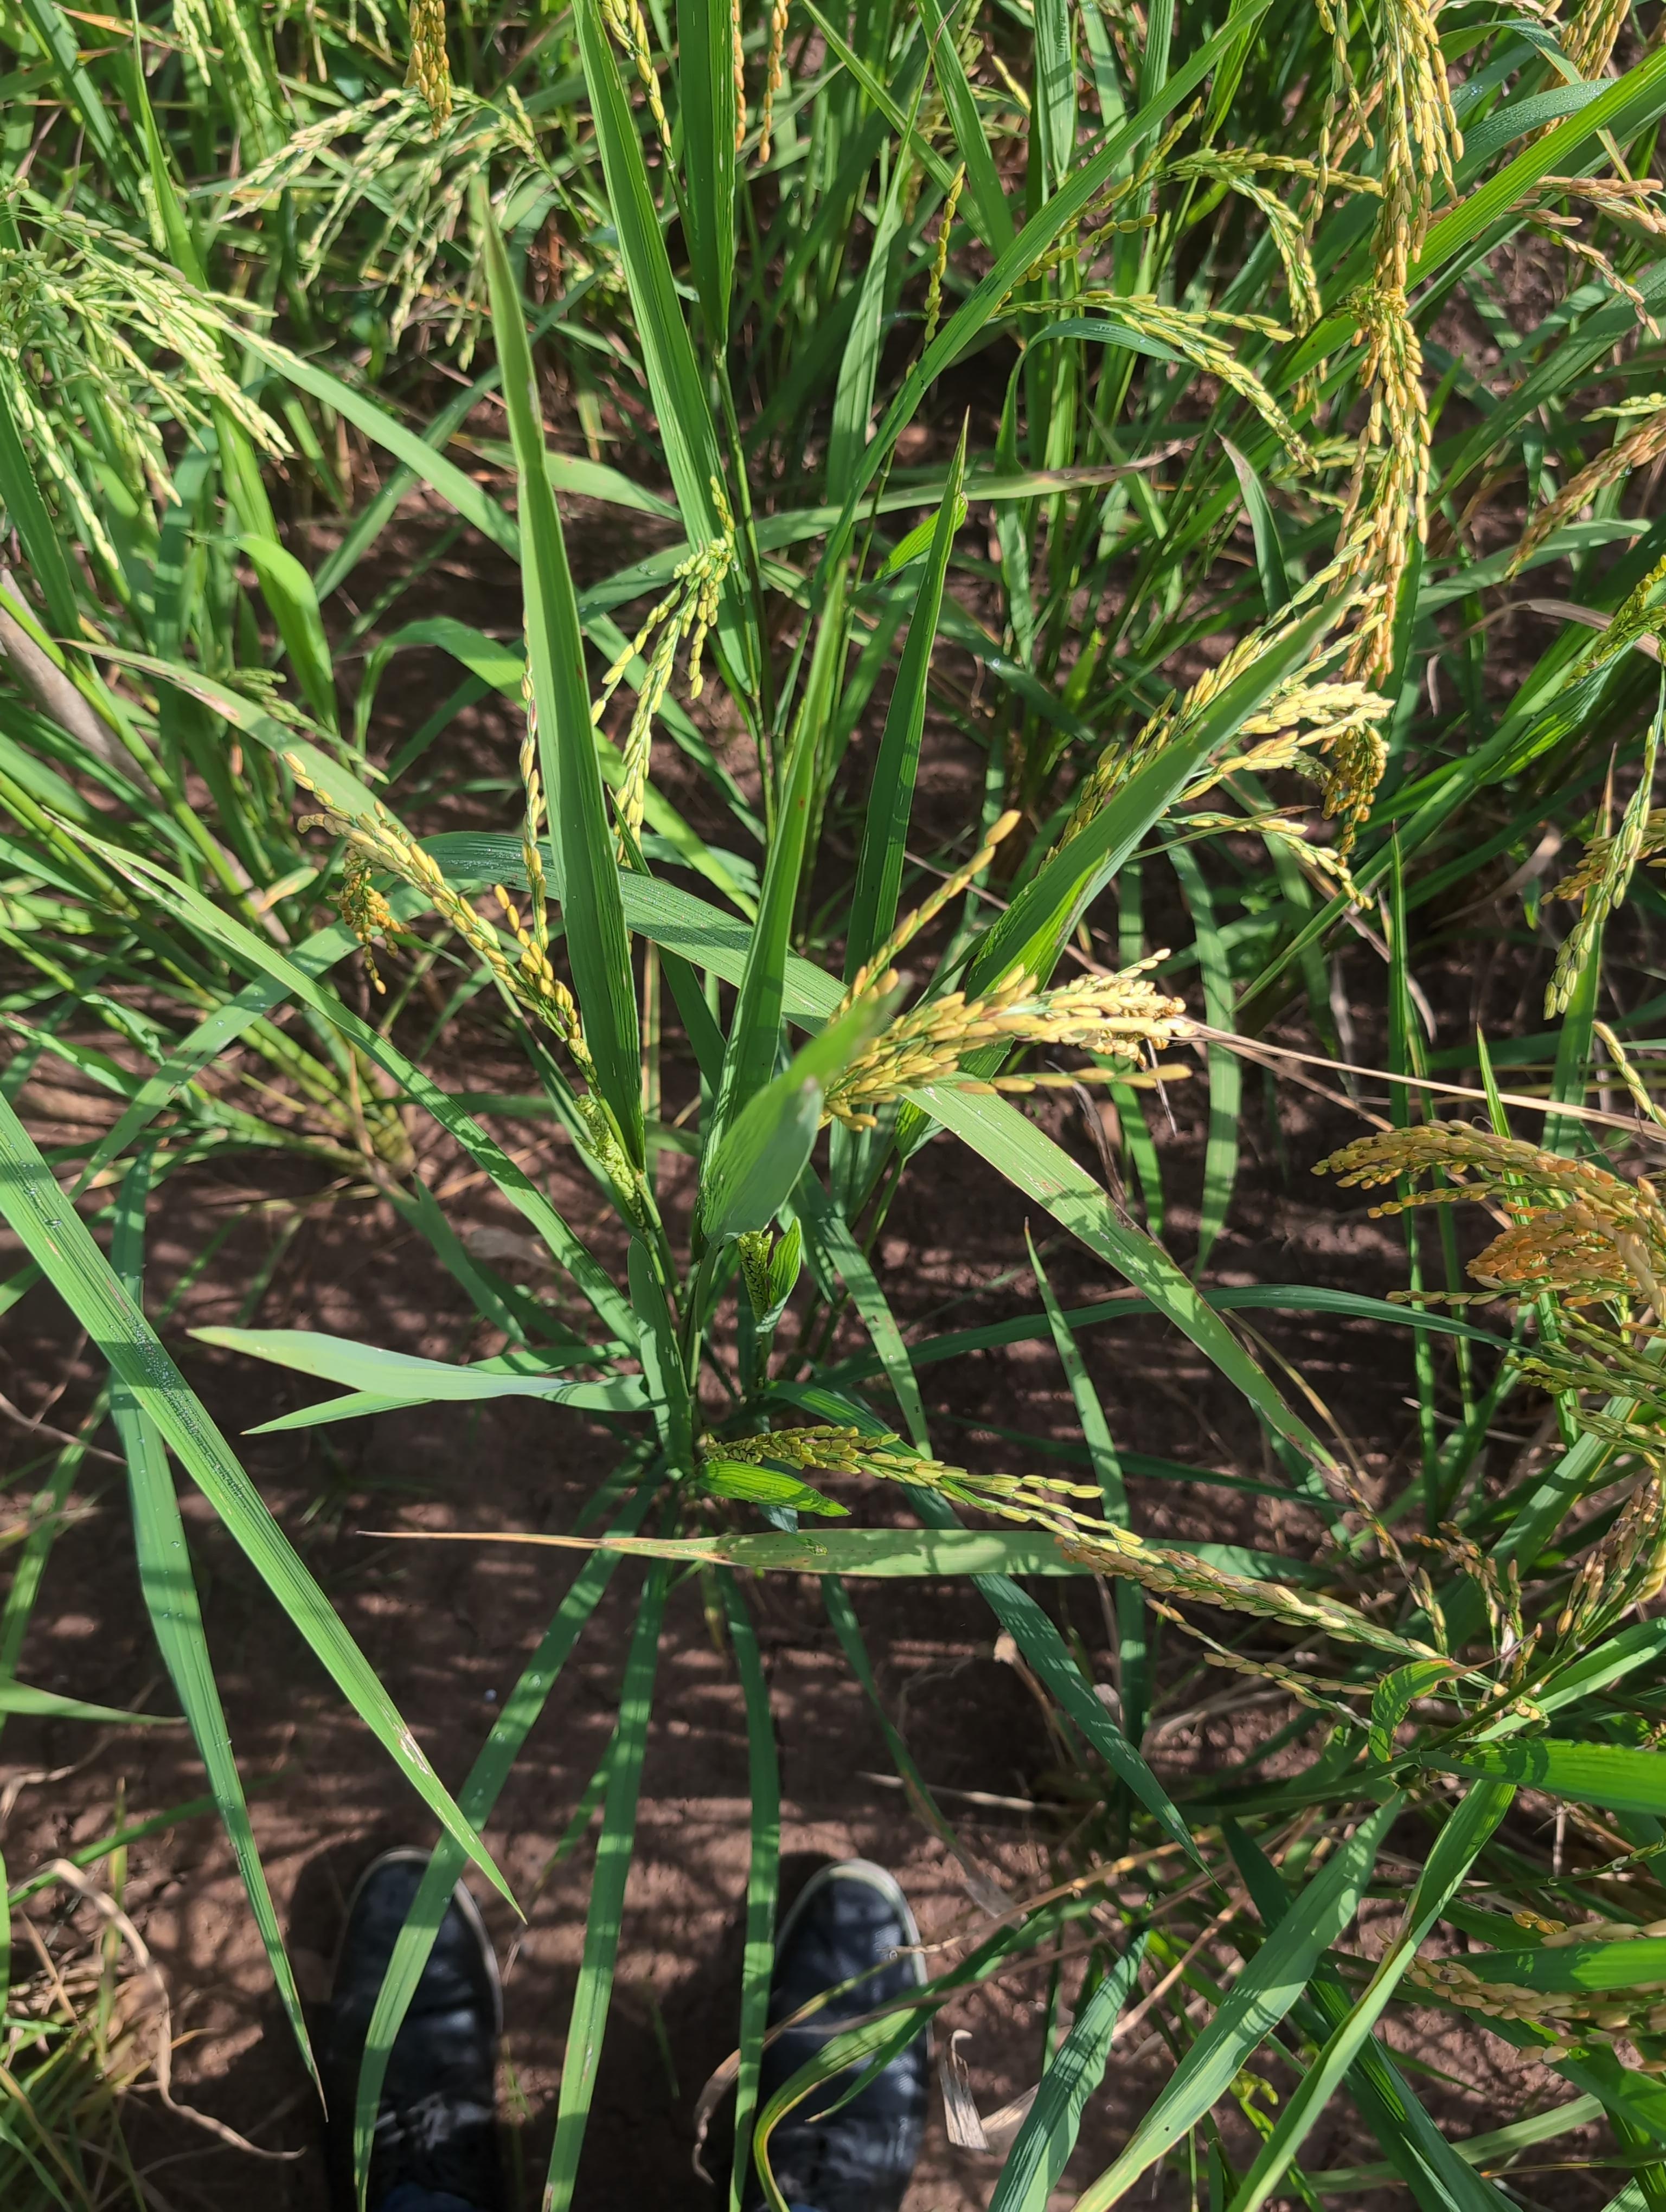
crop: rice
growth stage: ripening
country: Côte d'Ivoire
